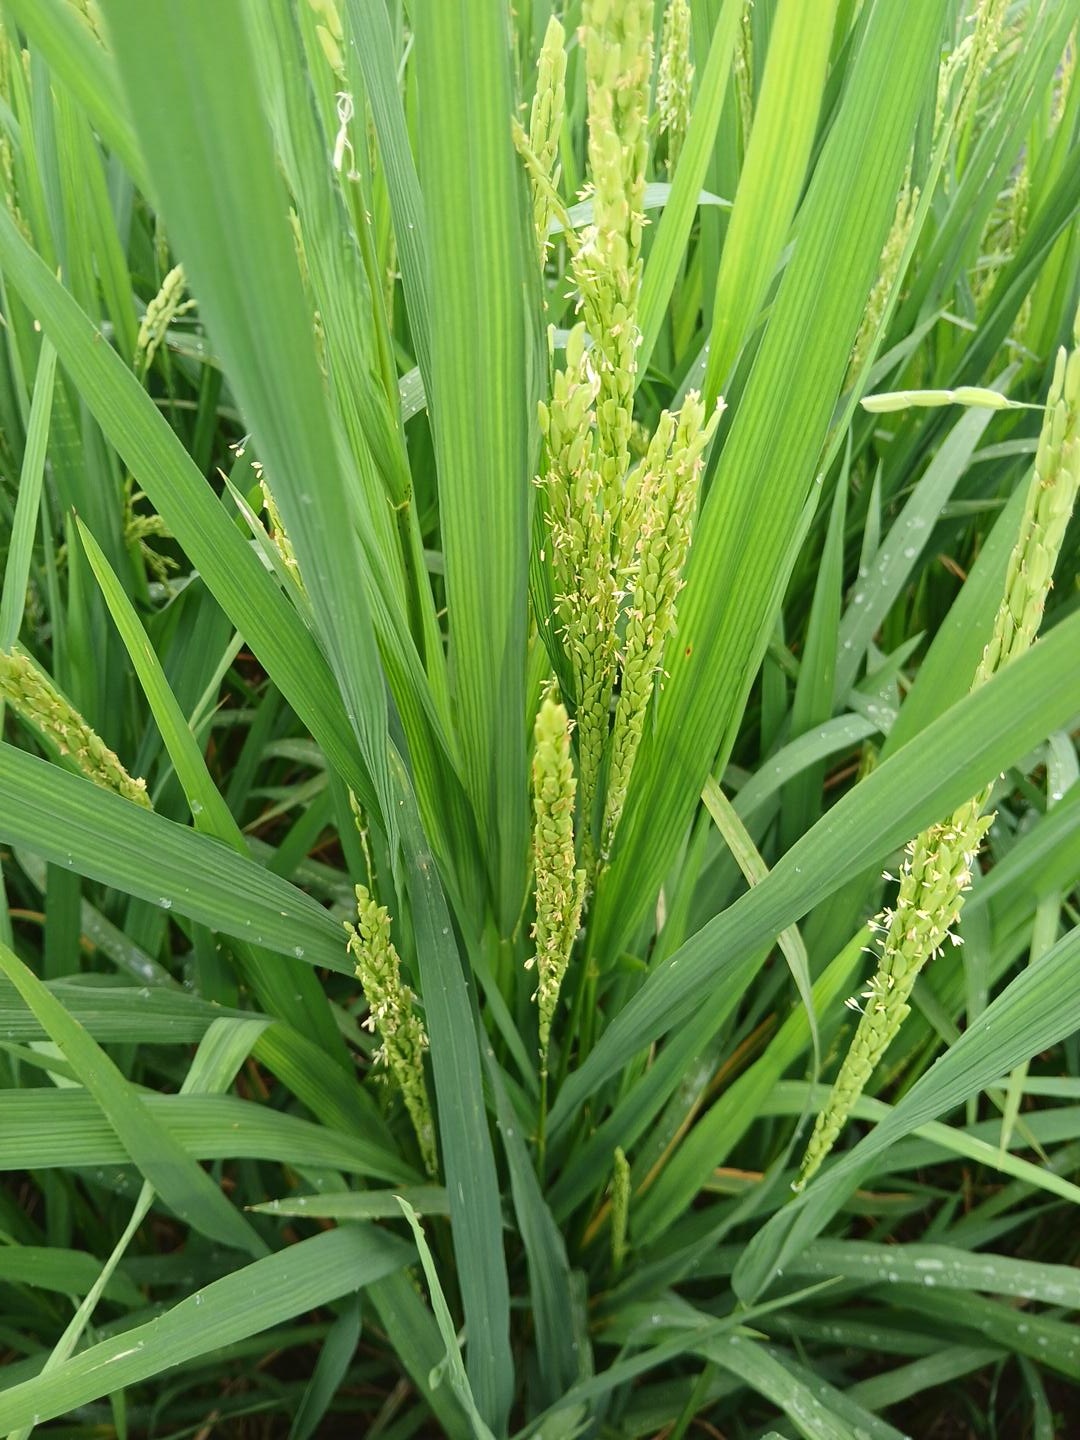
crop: rice
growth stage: flowering
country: Côte d'Ivoire
